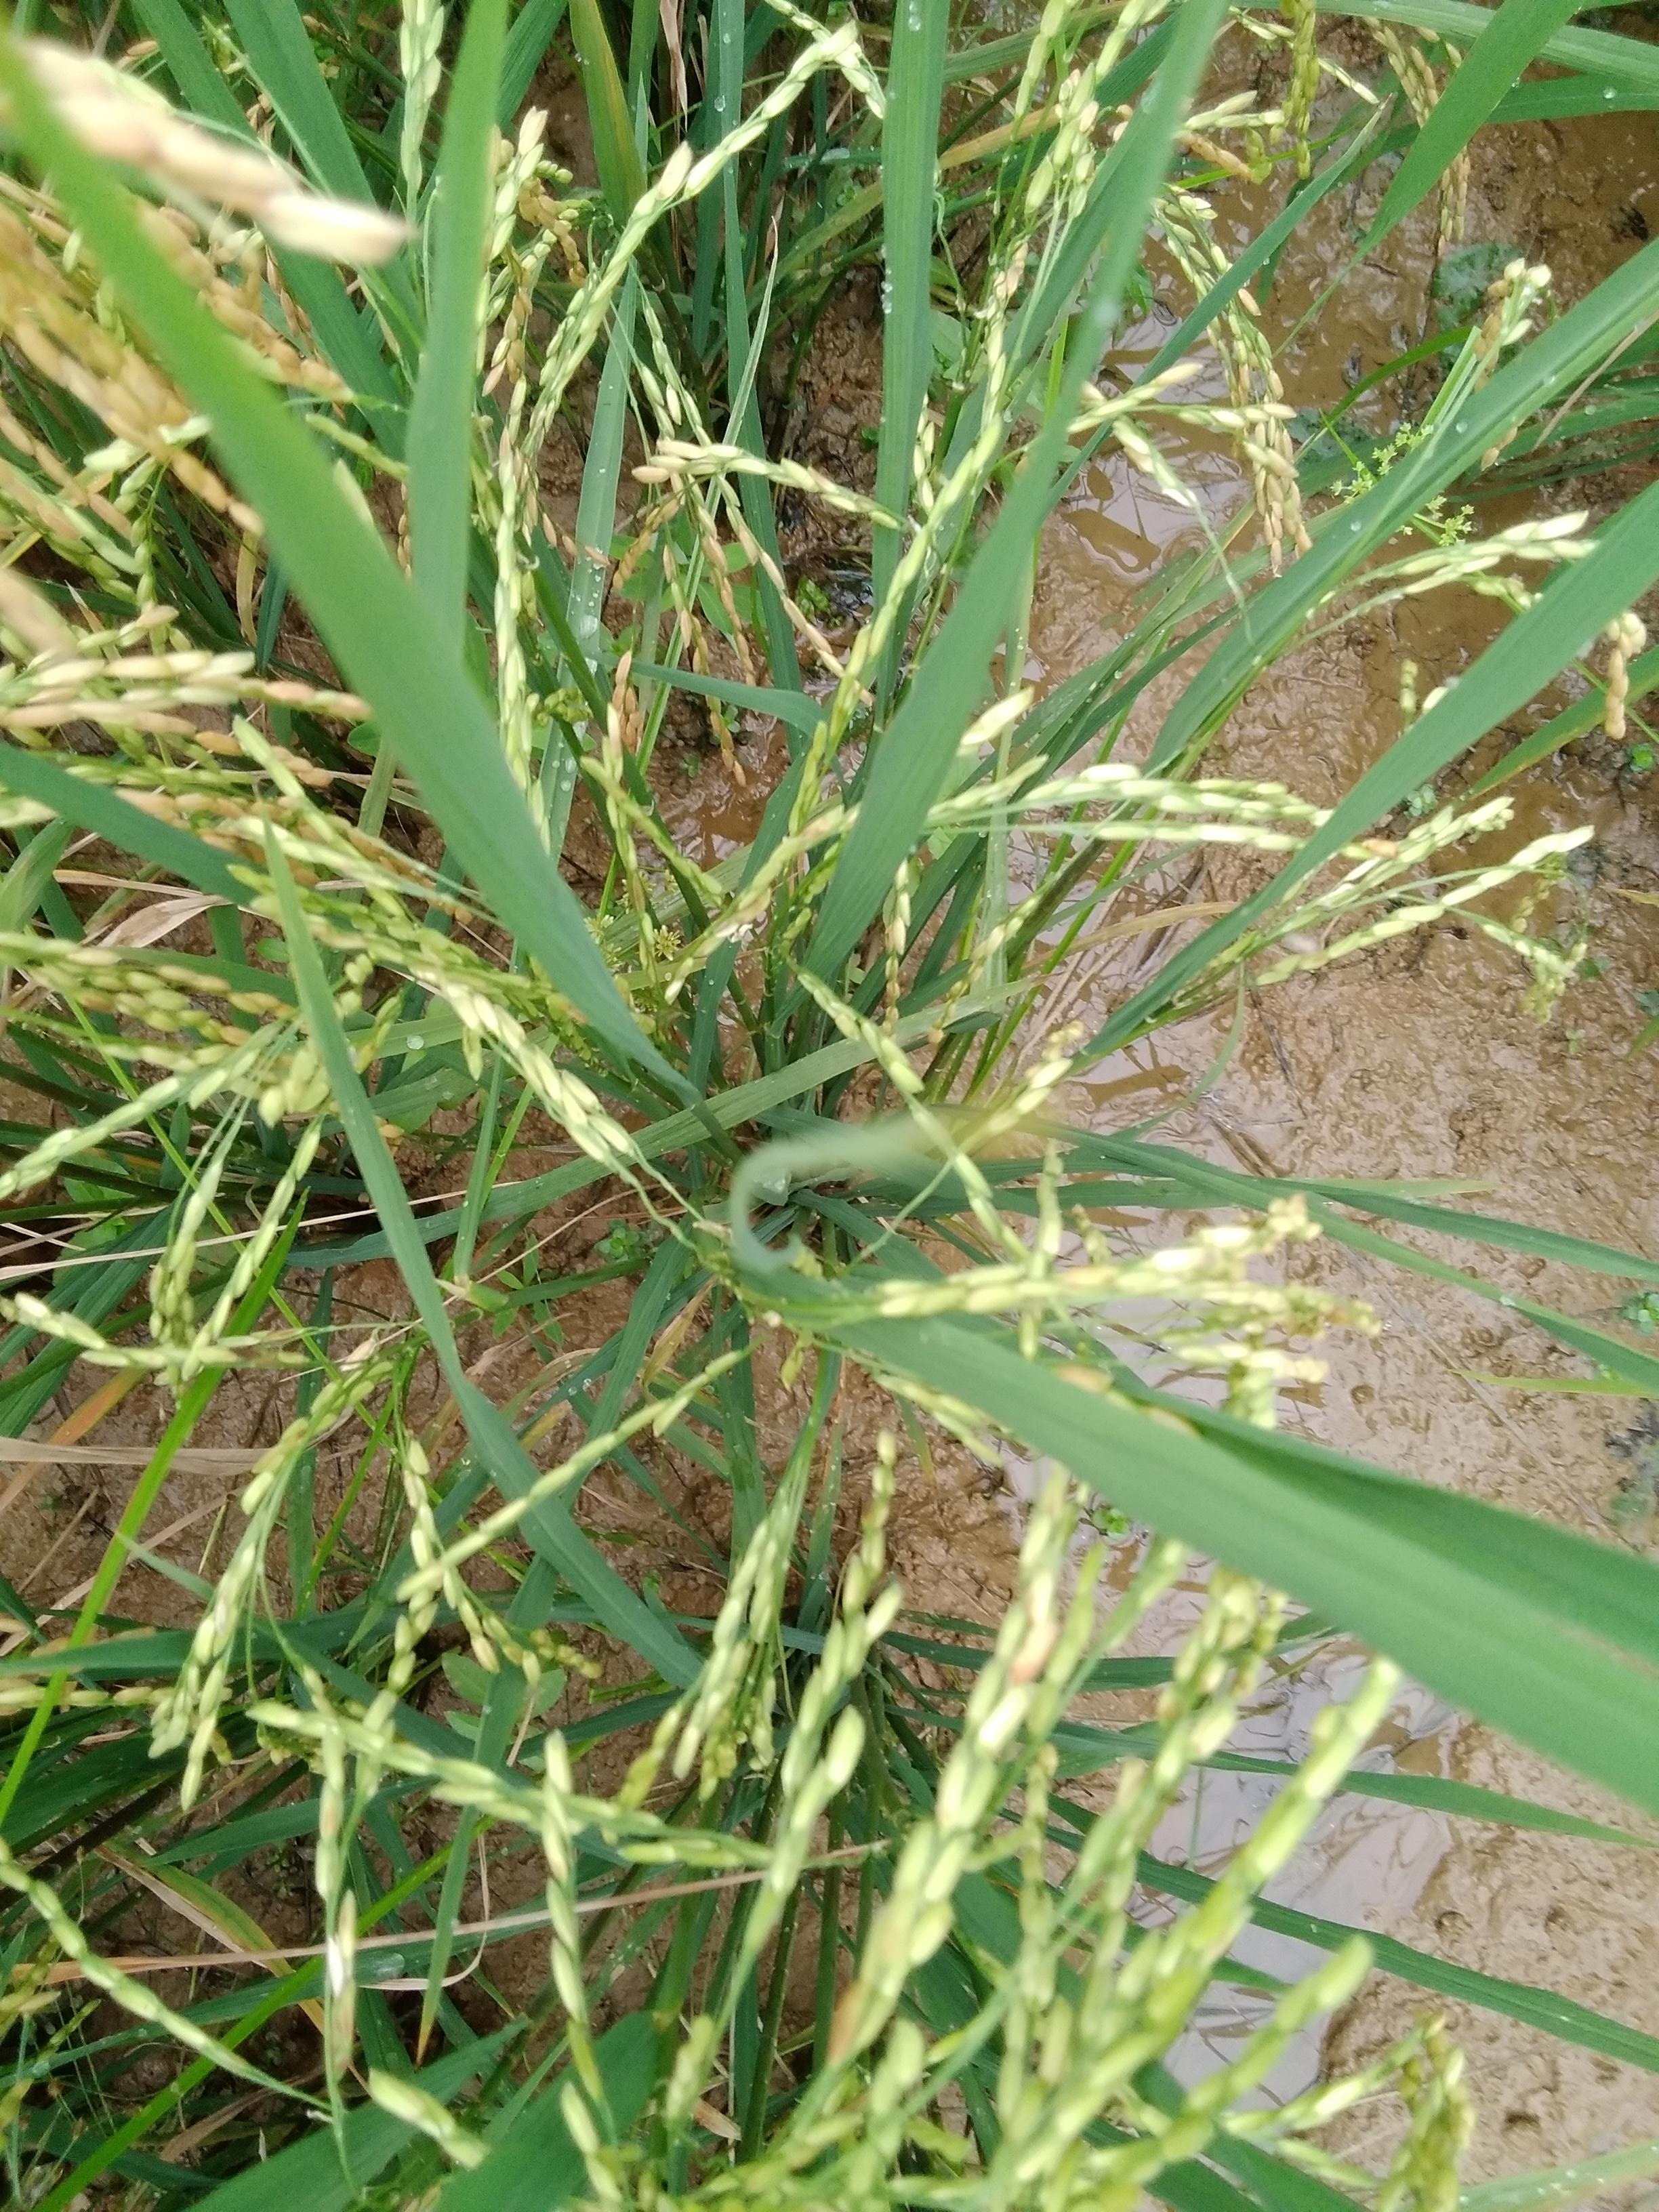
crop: rice
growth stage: ripening
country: Nigeria
